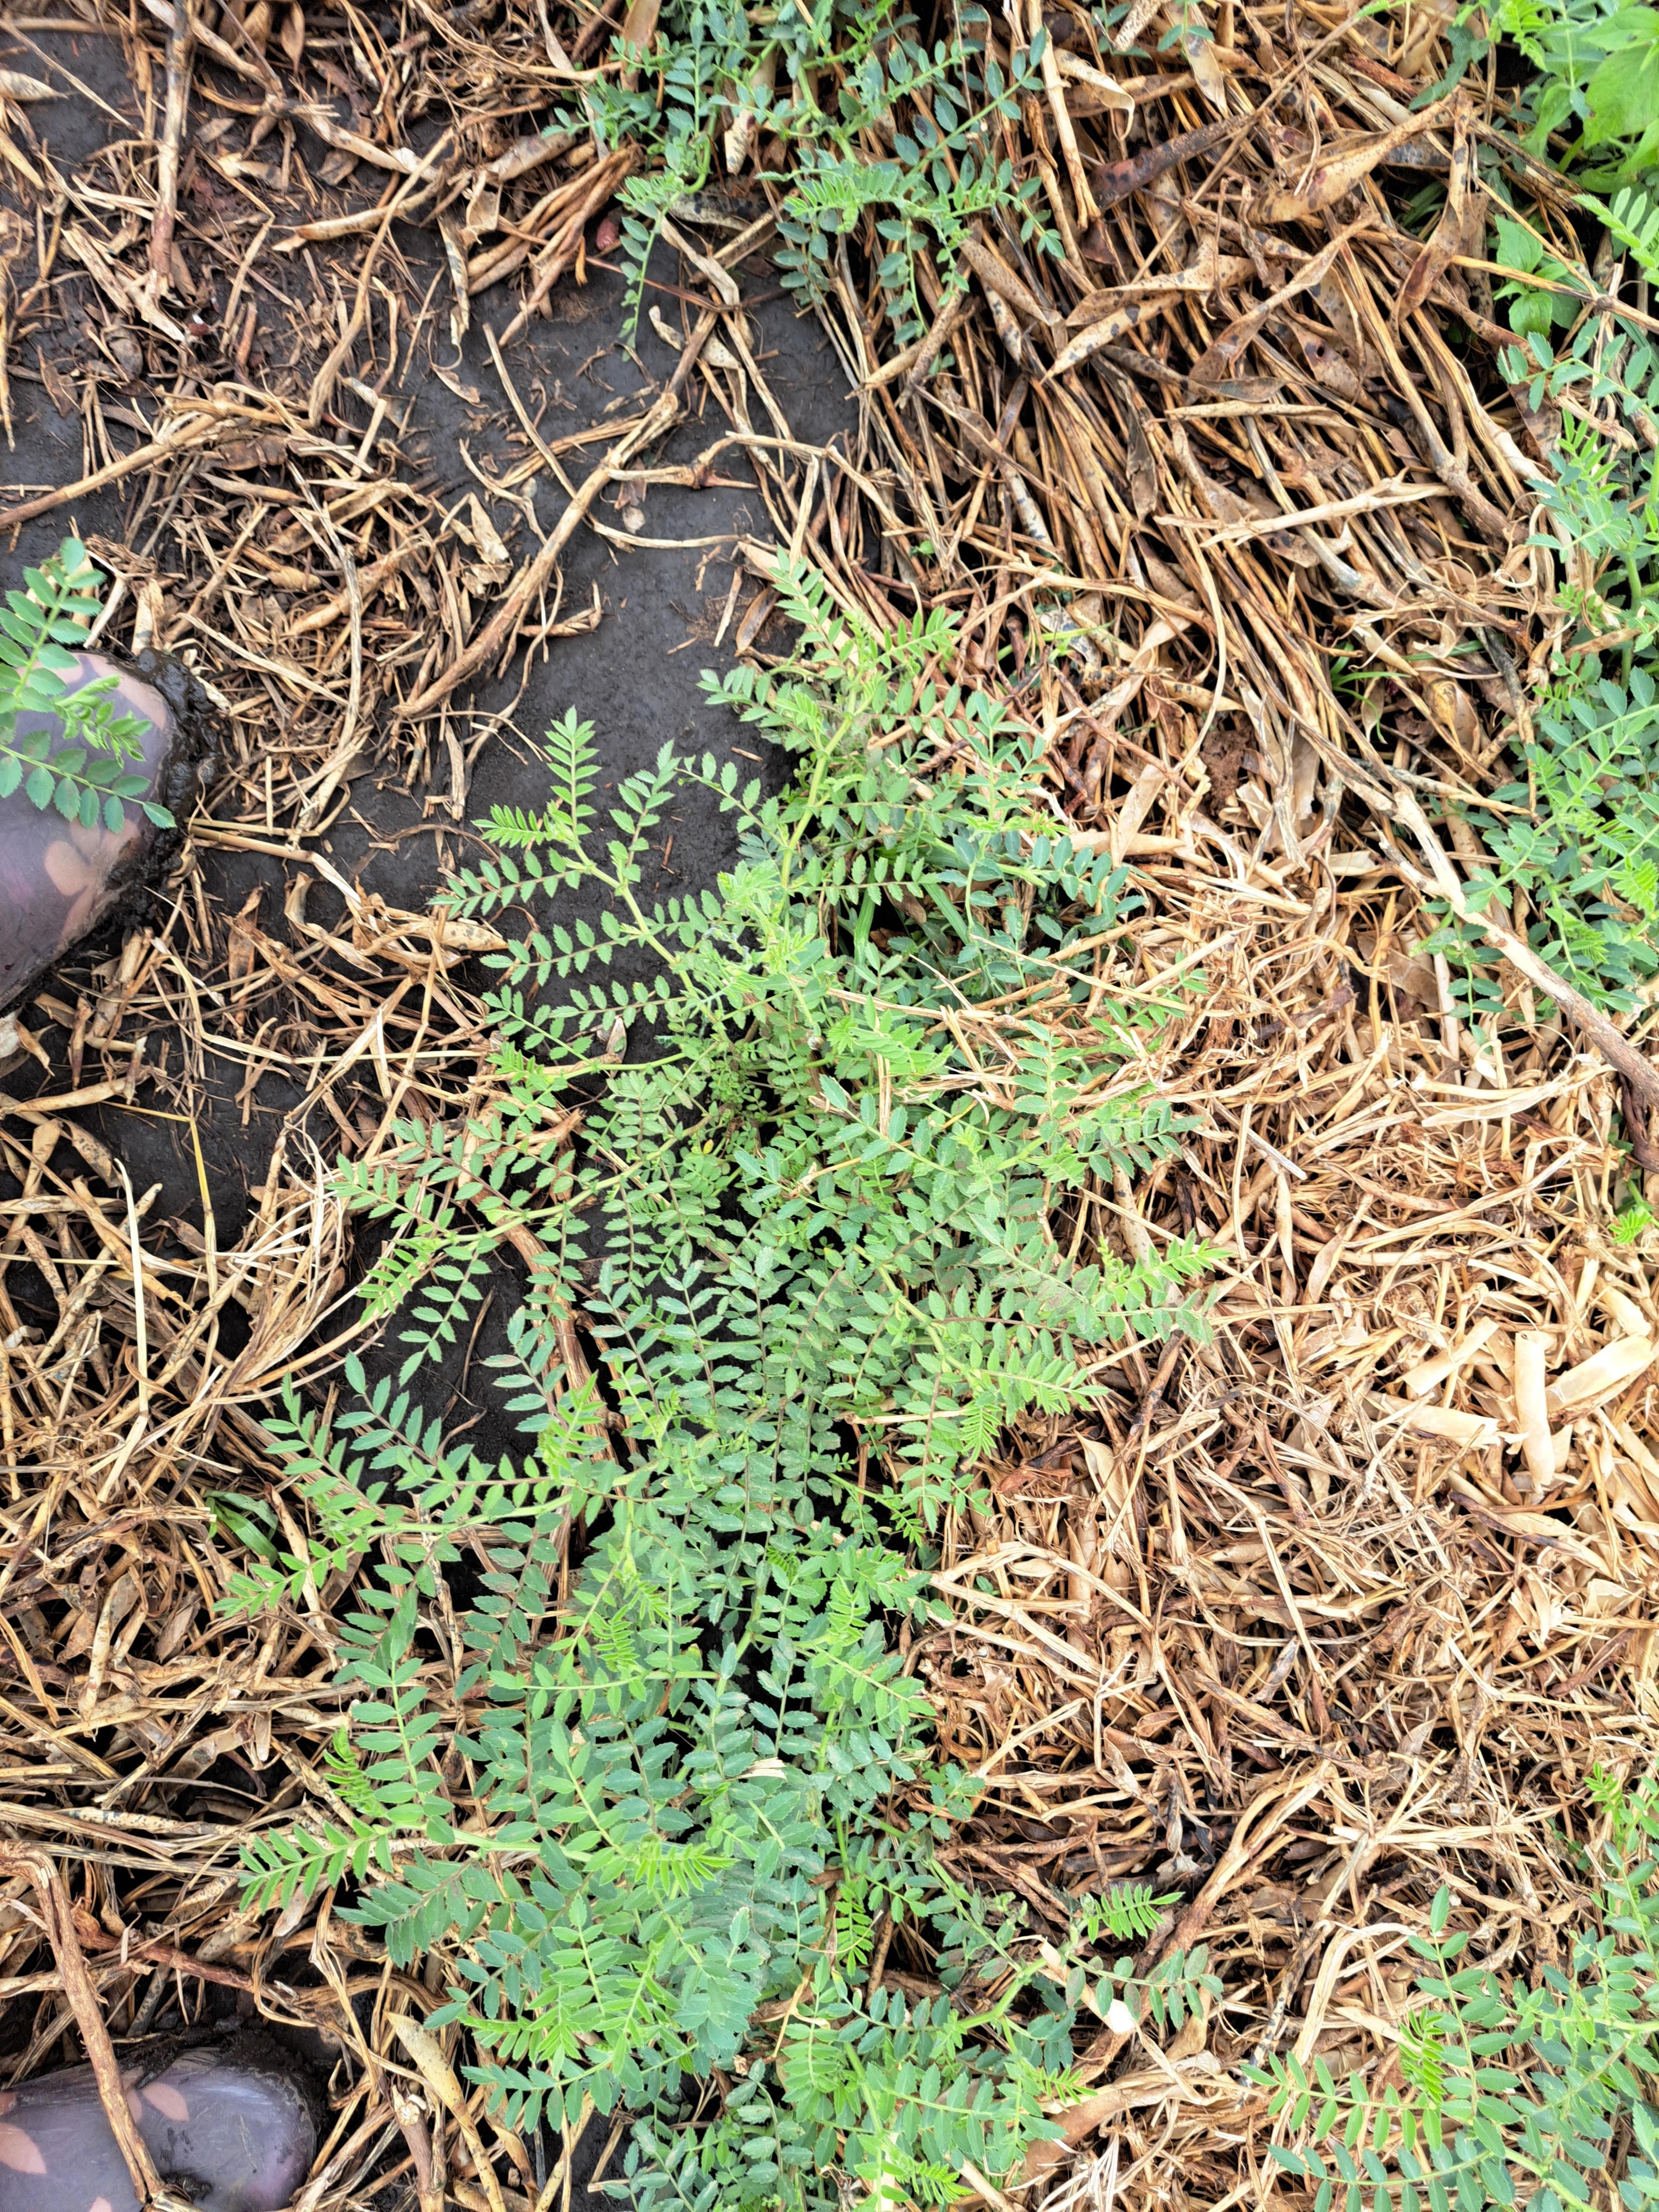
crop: chickpea
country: Tanzania
